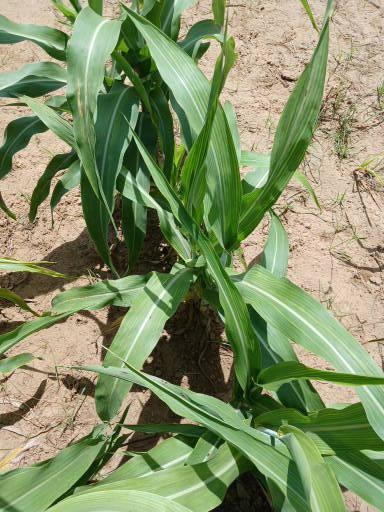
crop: sorghum
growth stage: vegetative
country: Senegal
